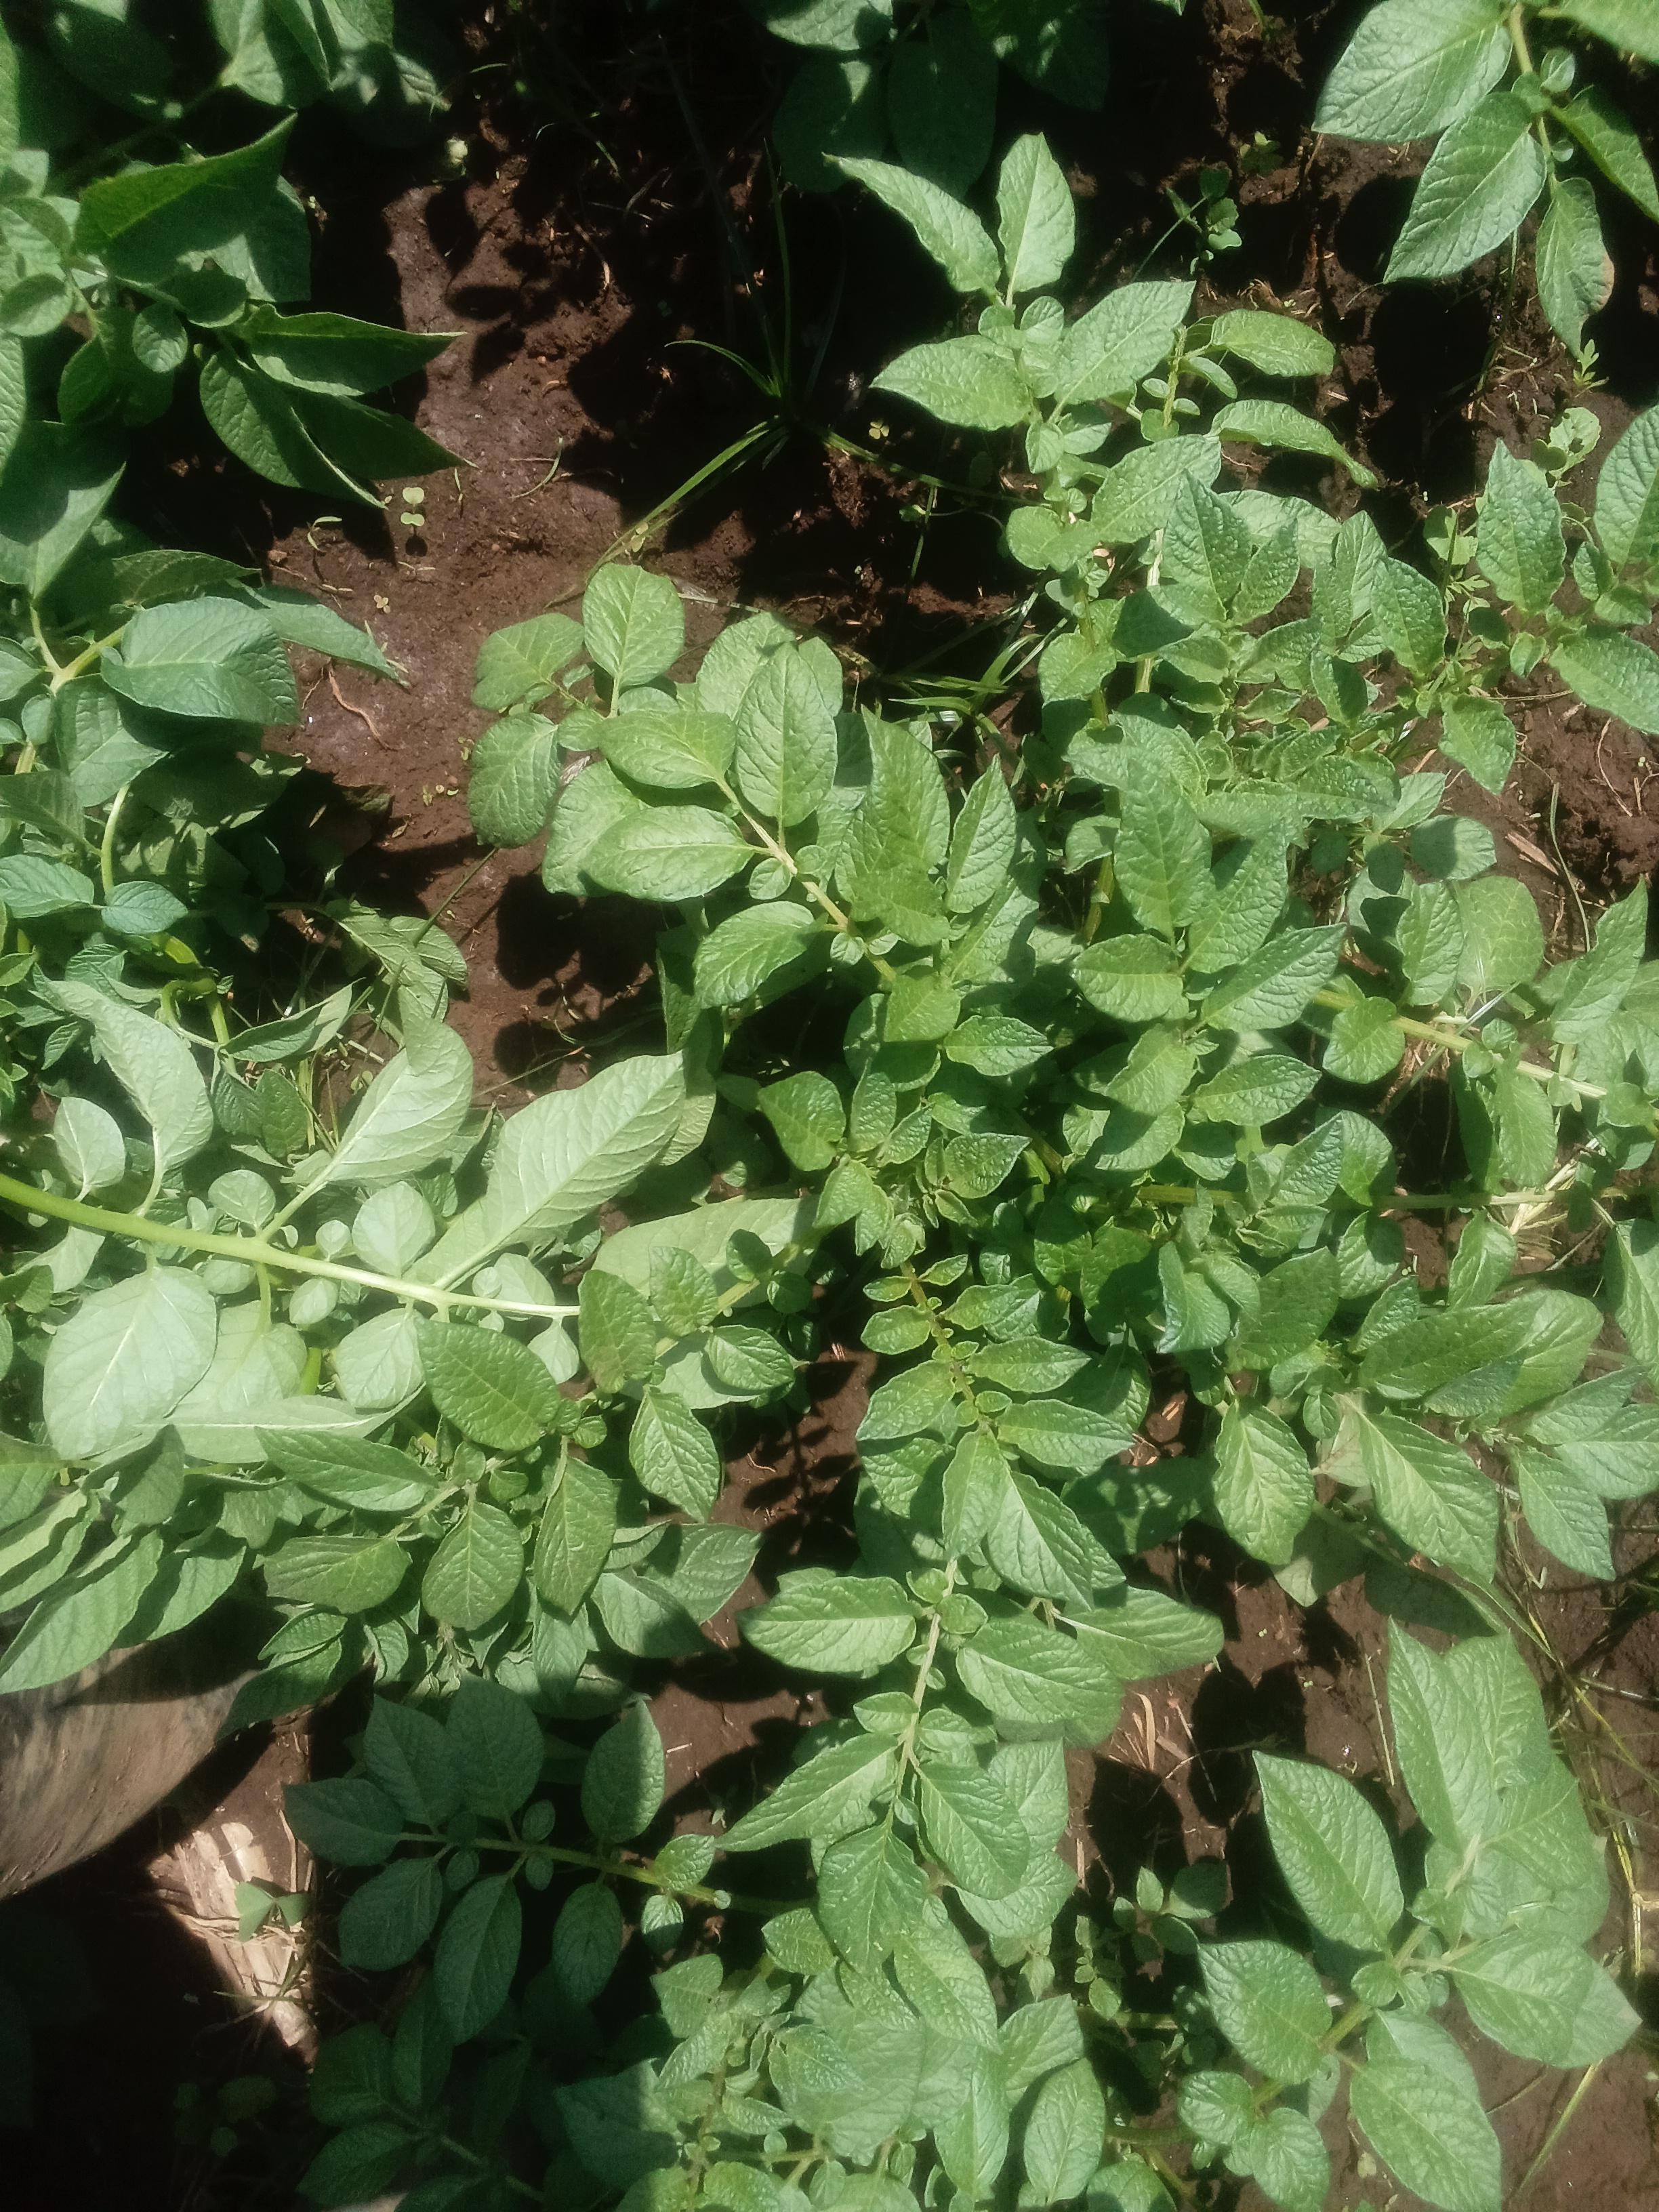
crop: potato
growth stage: vegetative
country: Kenya
